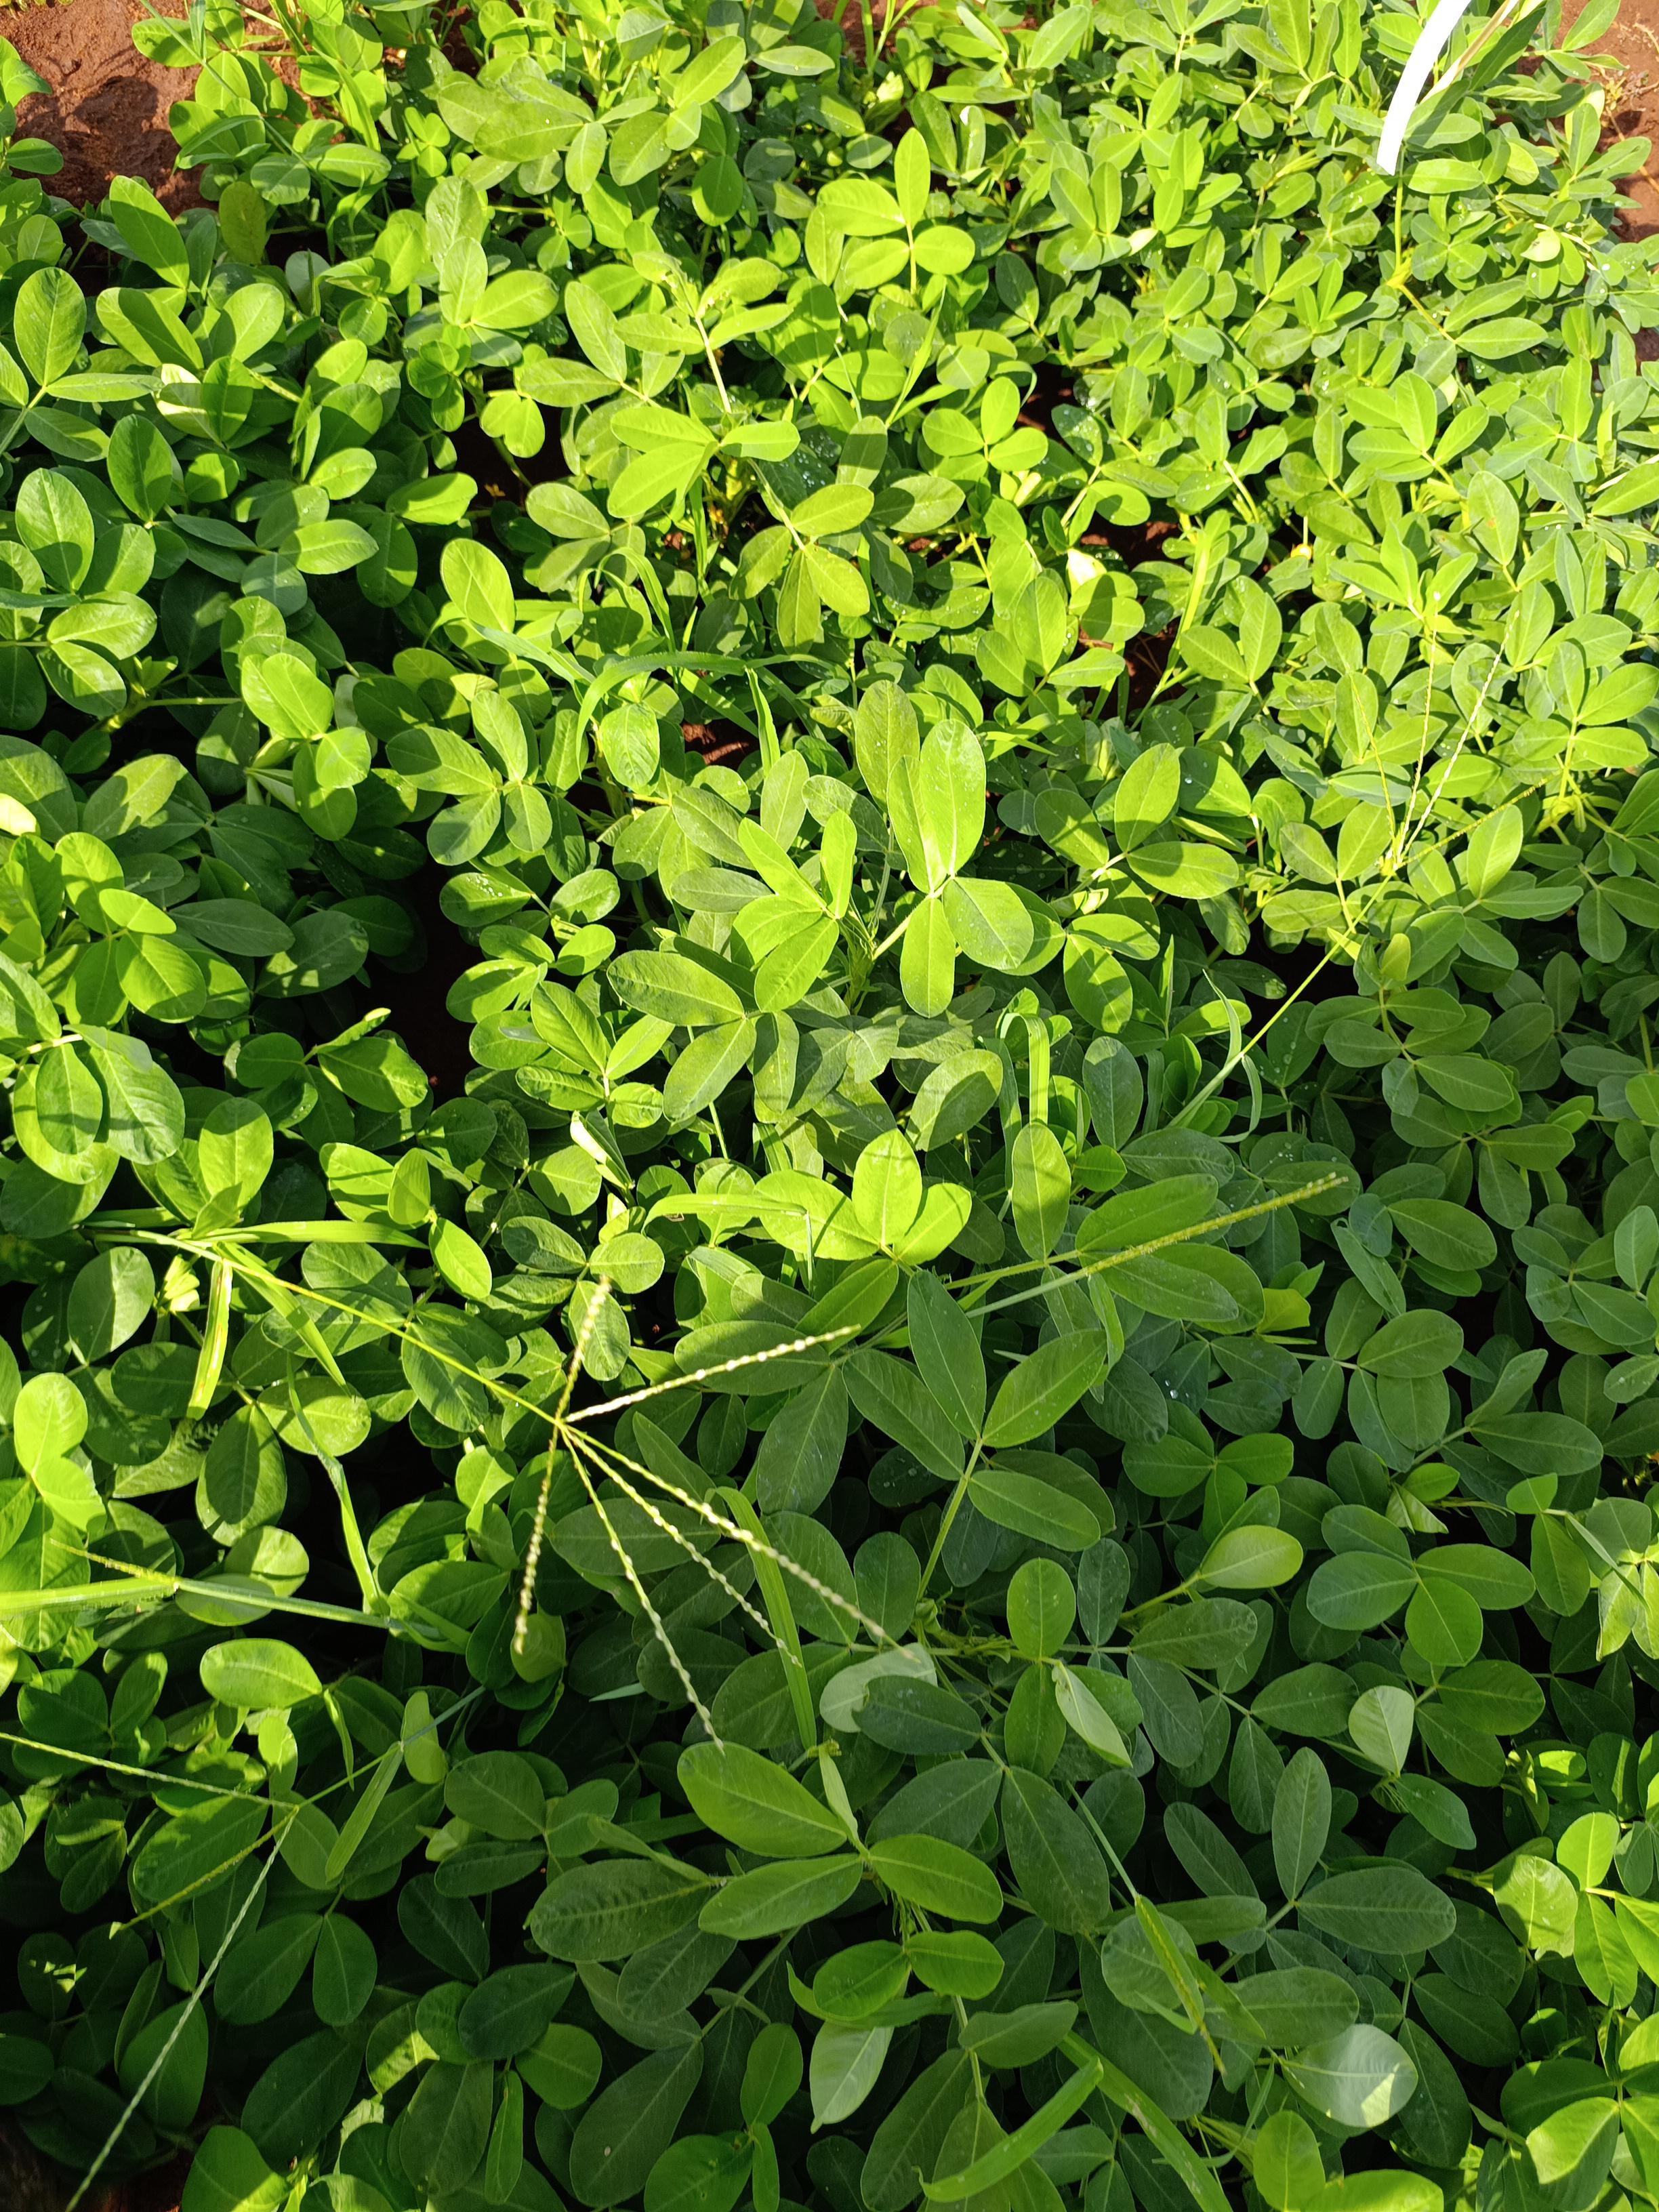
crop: groundnut
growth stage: flowering
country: Kenya
